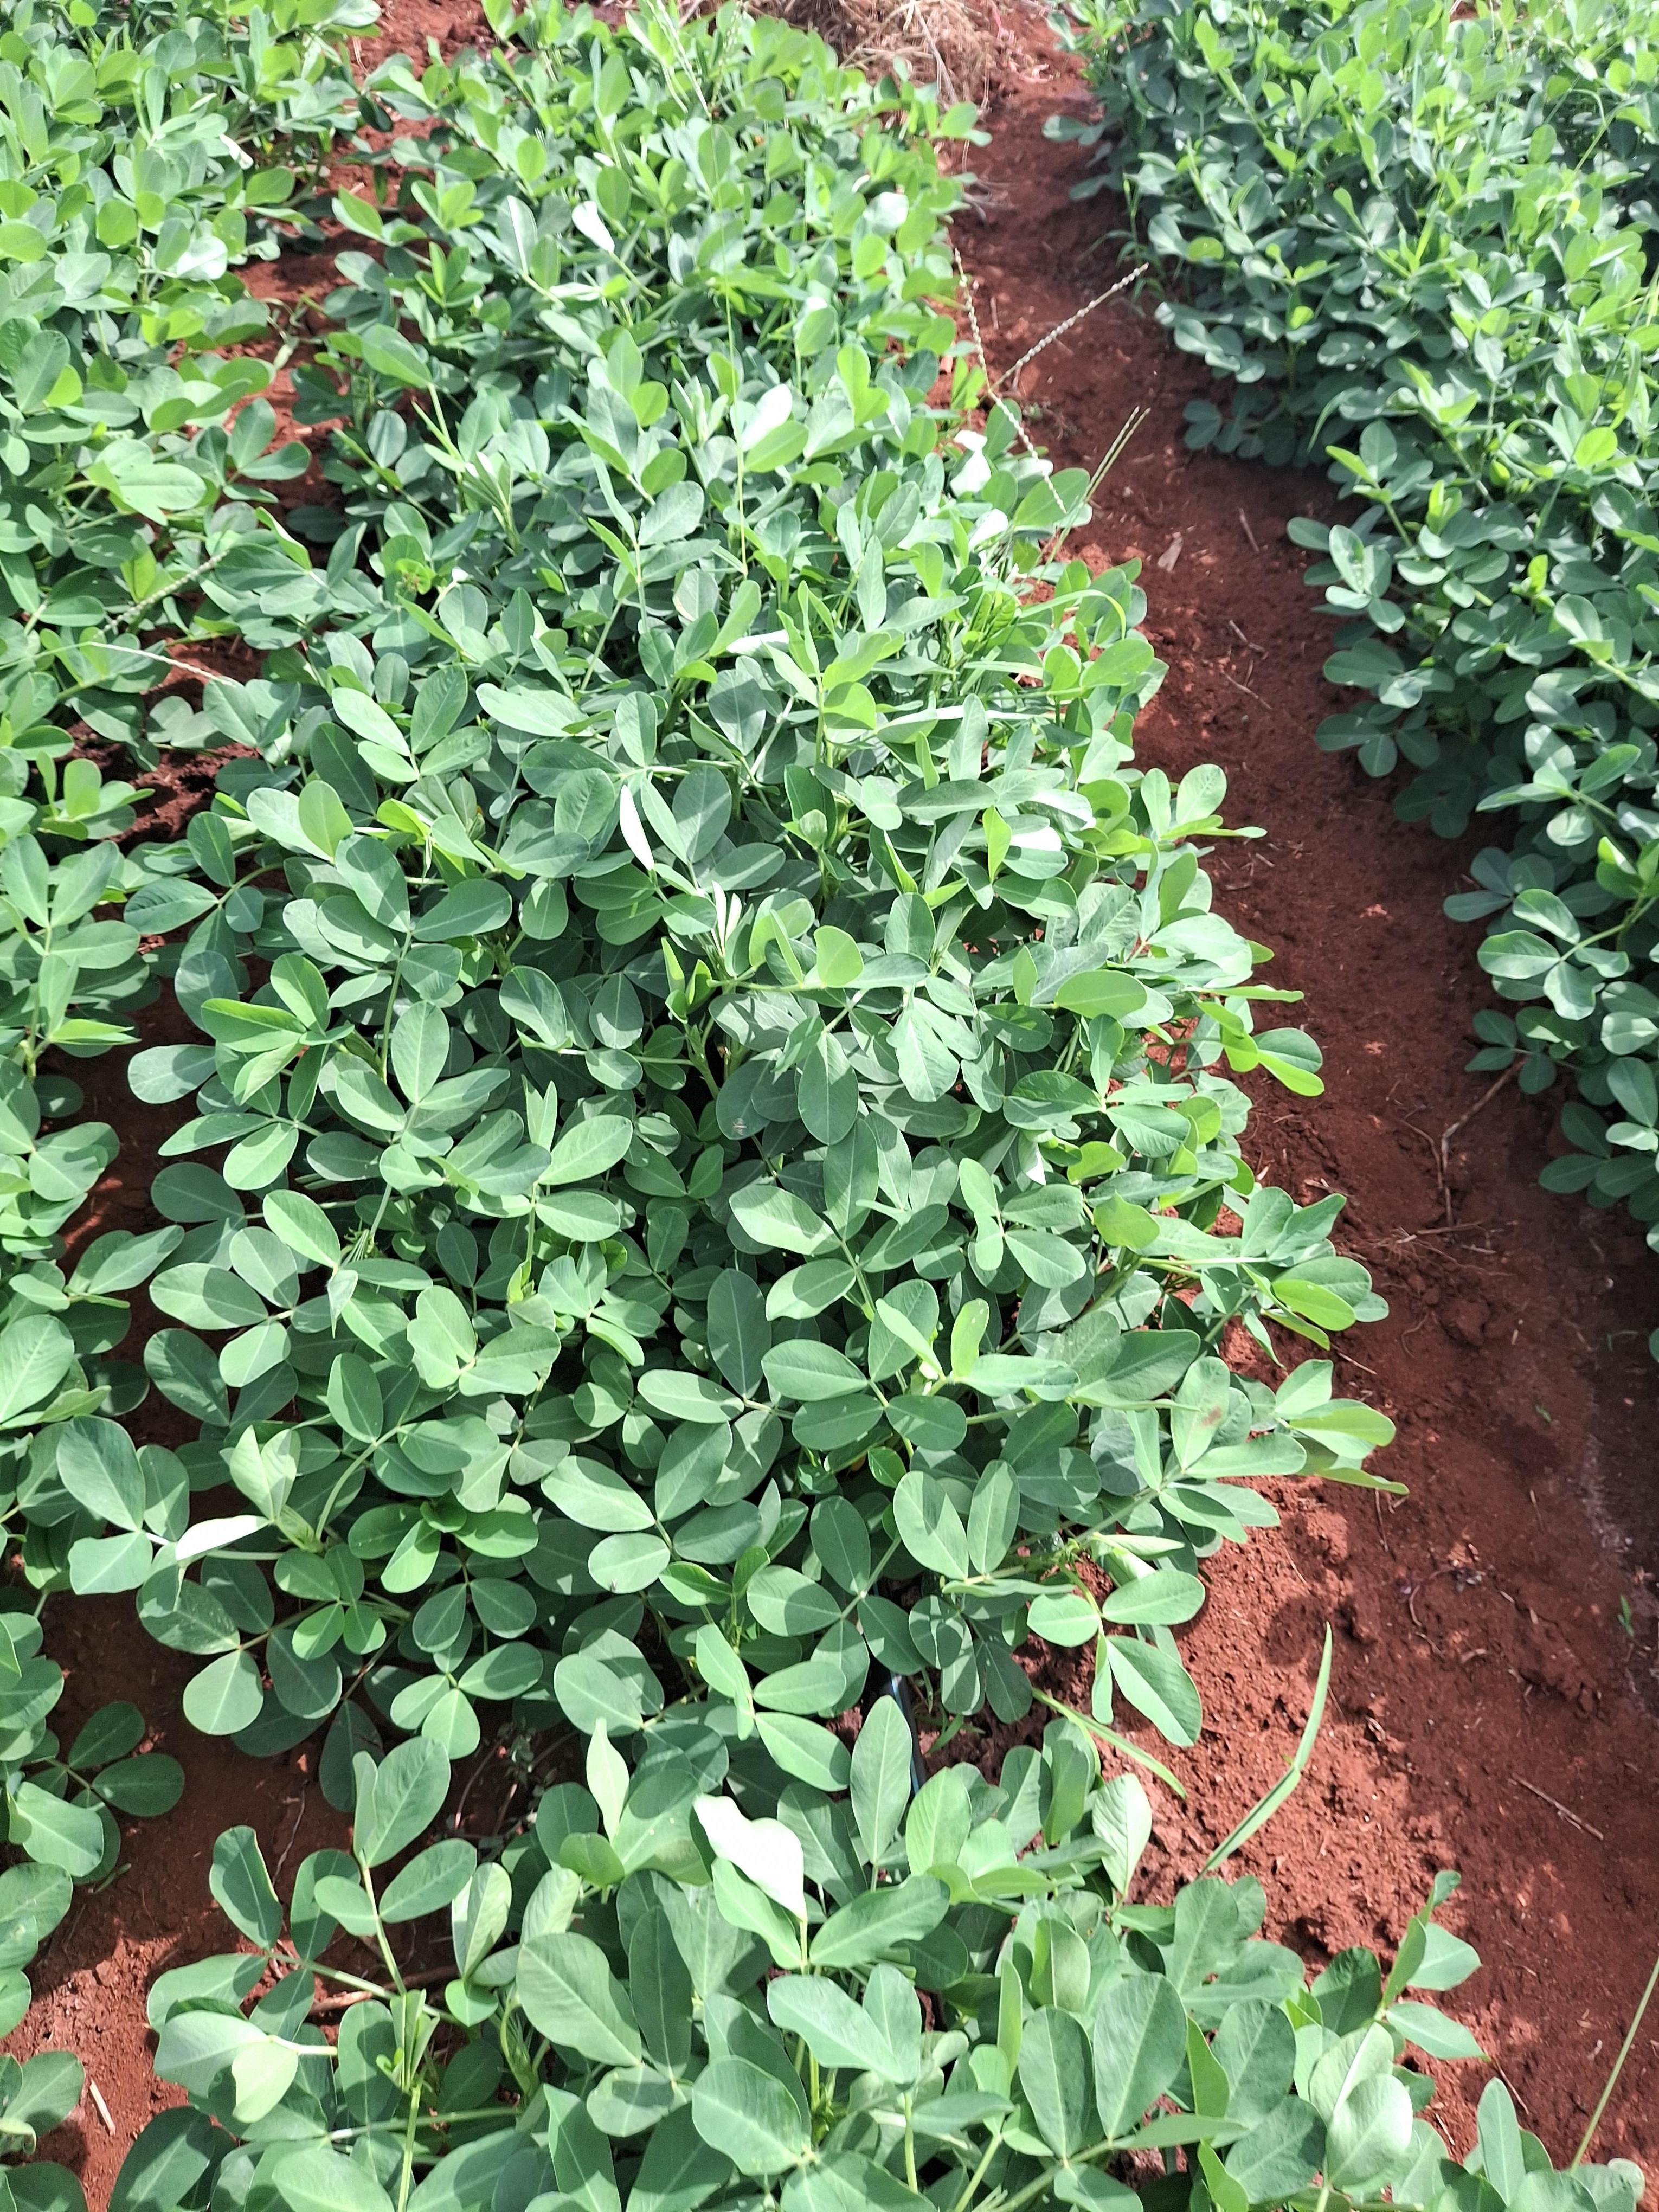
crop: groundnut
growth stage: flowering
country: Kenya
